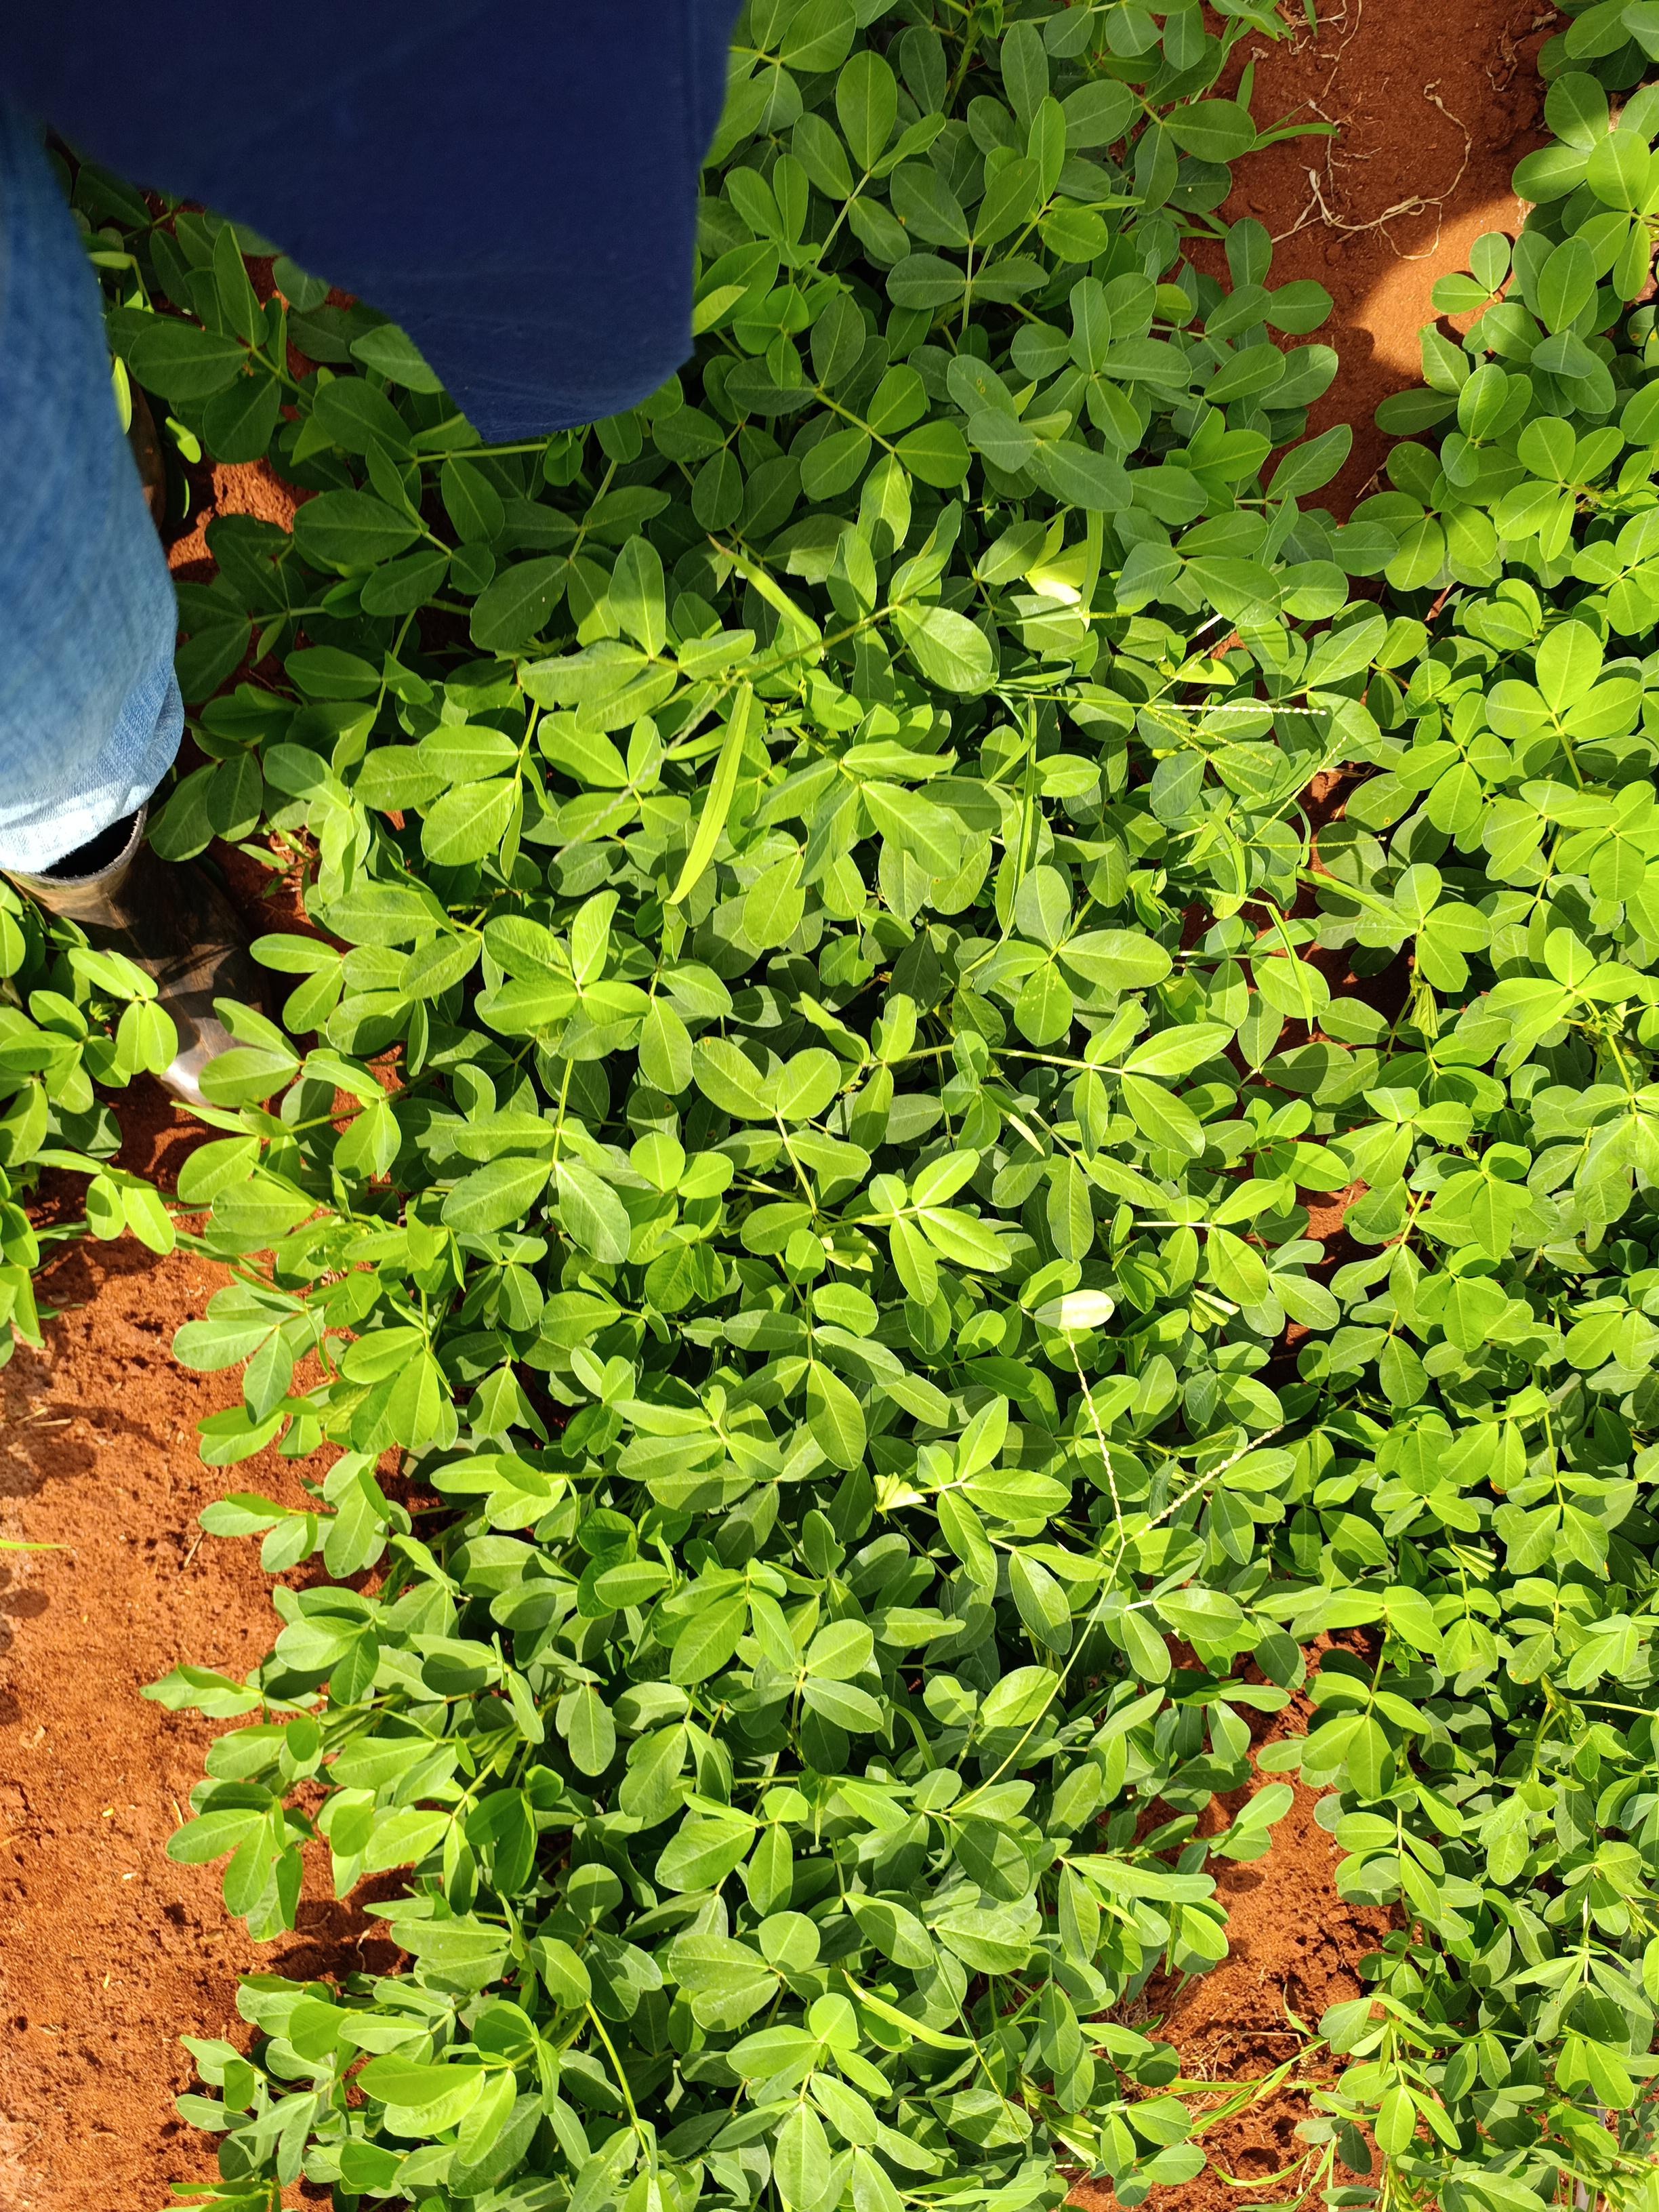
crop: groundnut
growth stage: flowering
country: Kenya
